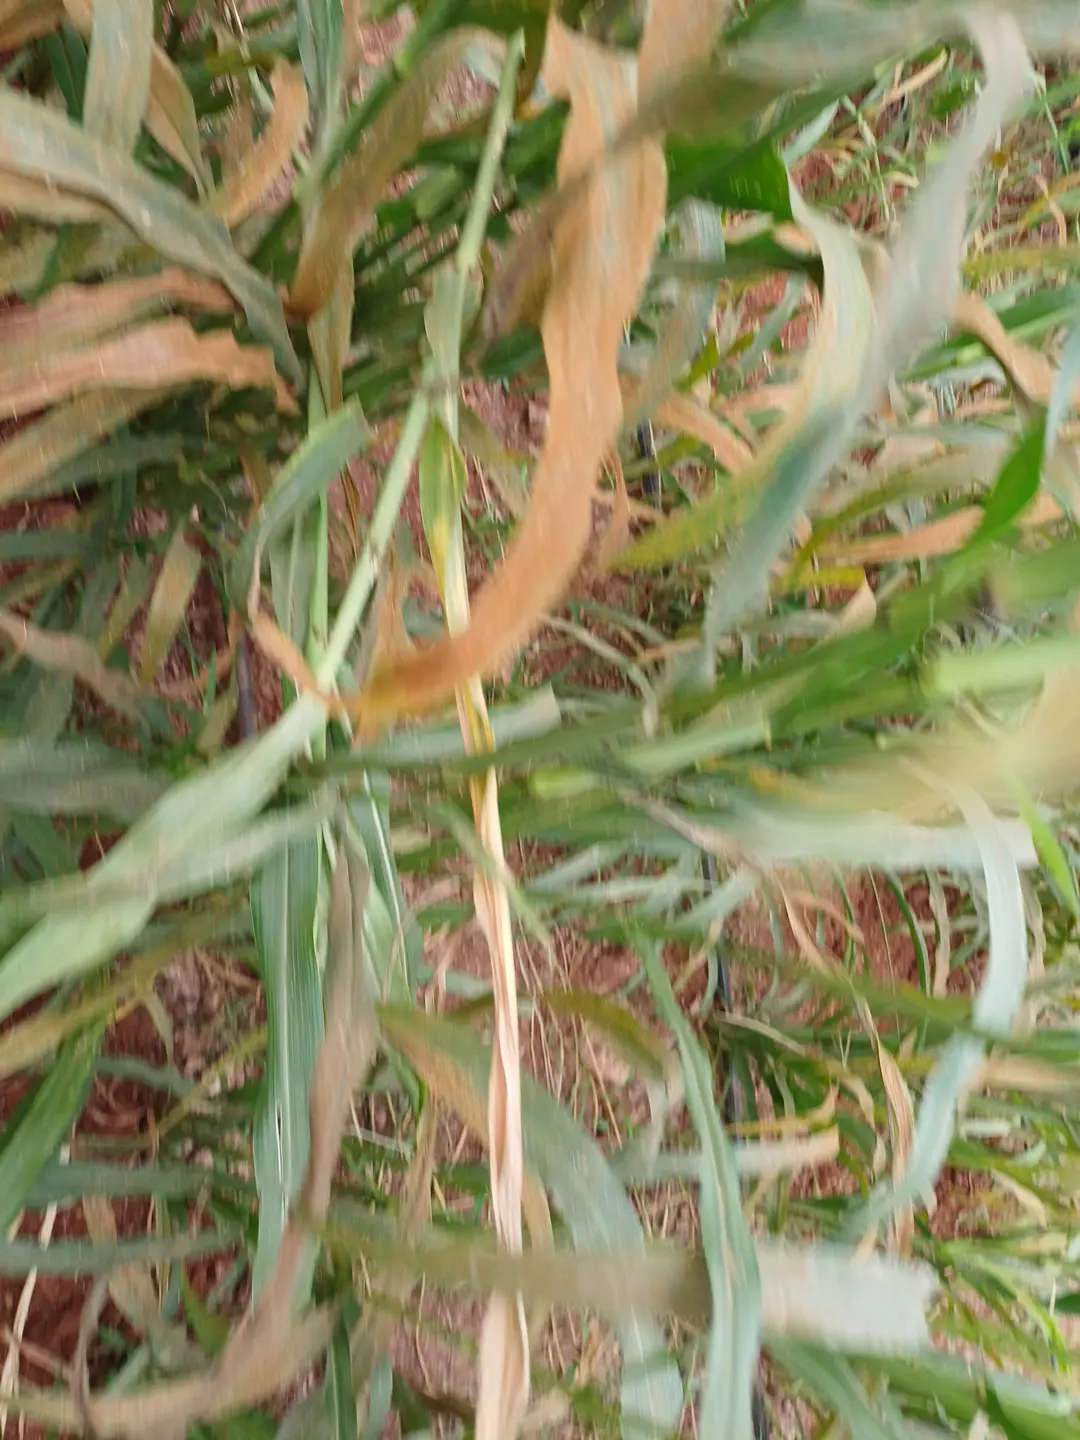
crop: pearl millet
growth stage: filling grain
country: Kenya
